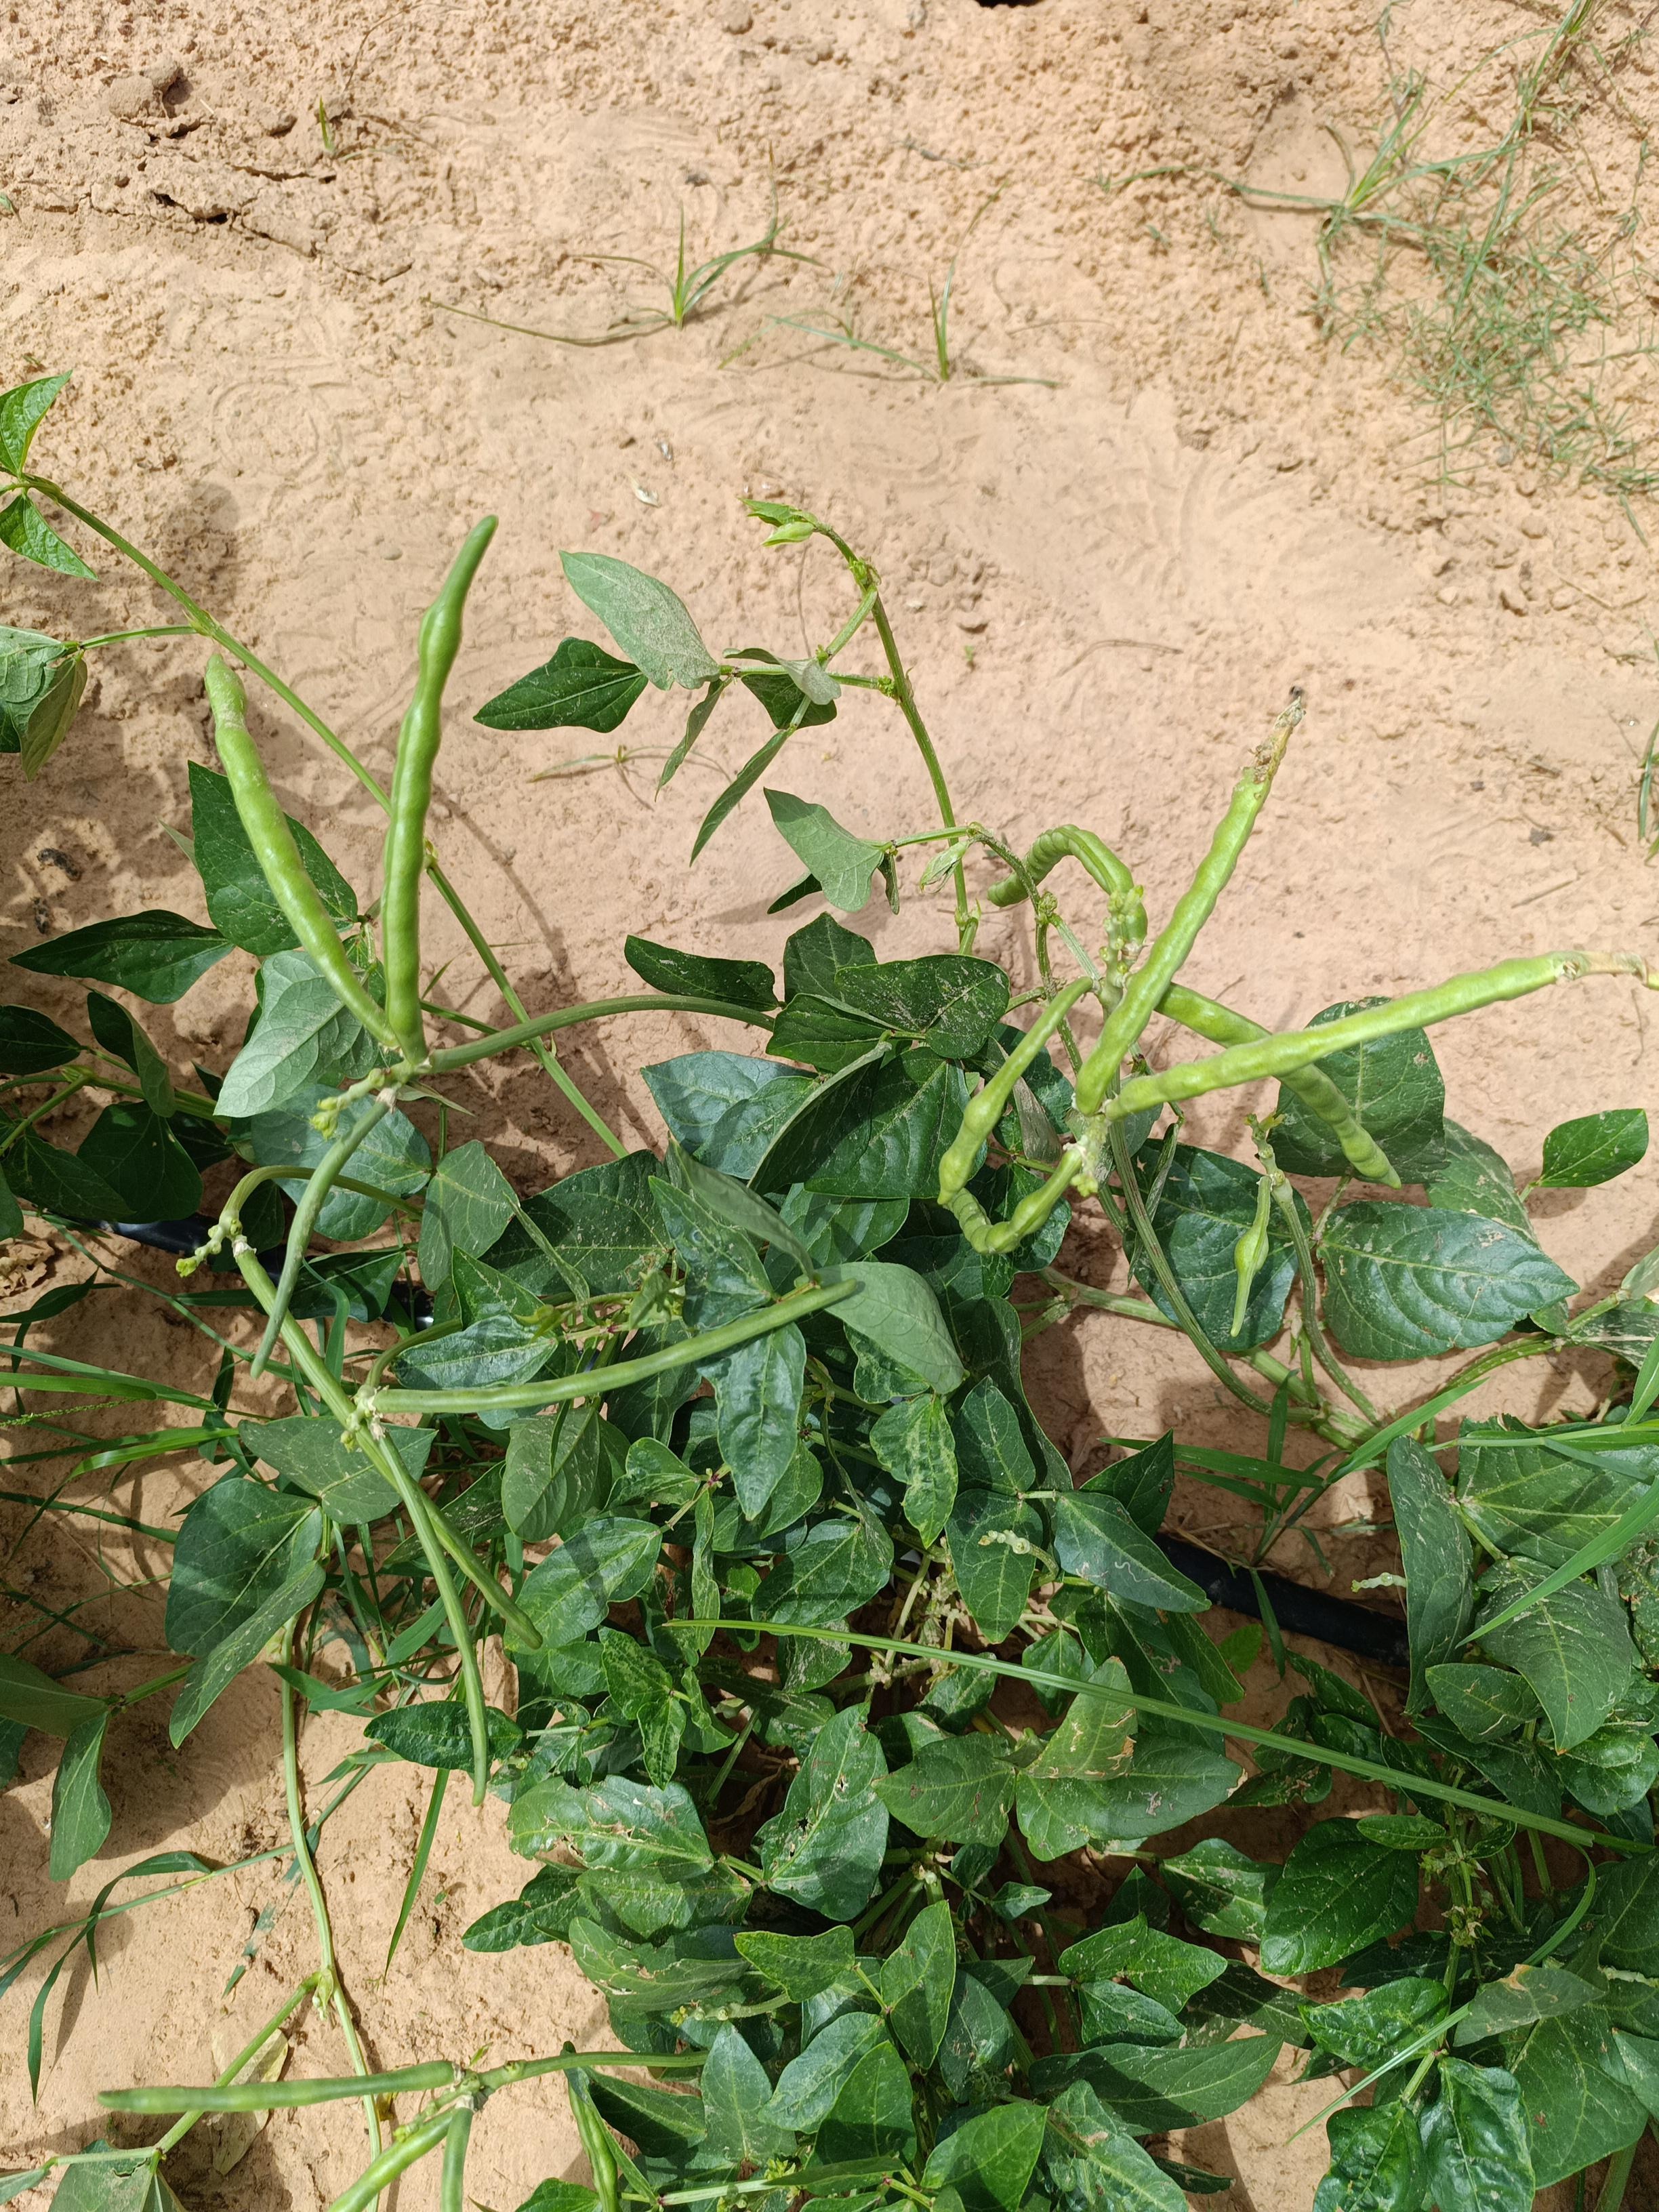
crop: cowpea
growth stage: development pod
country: Nigeria
